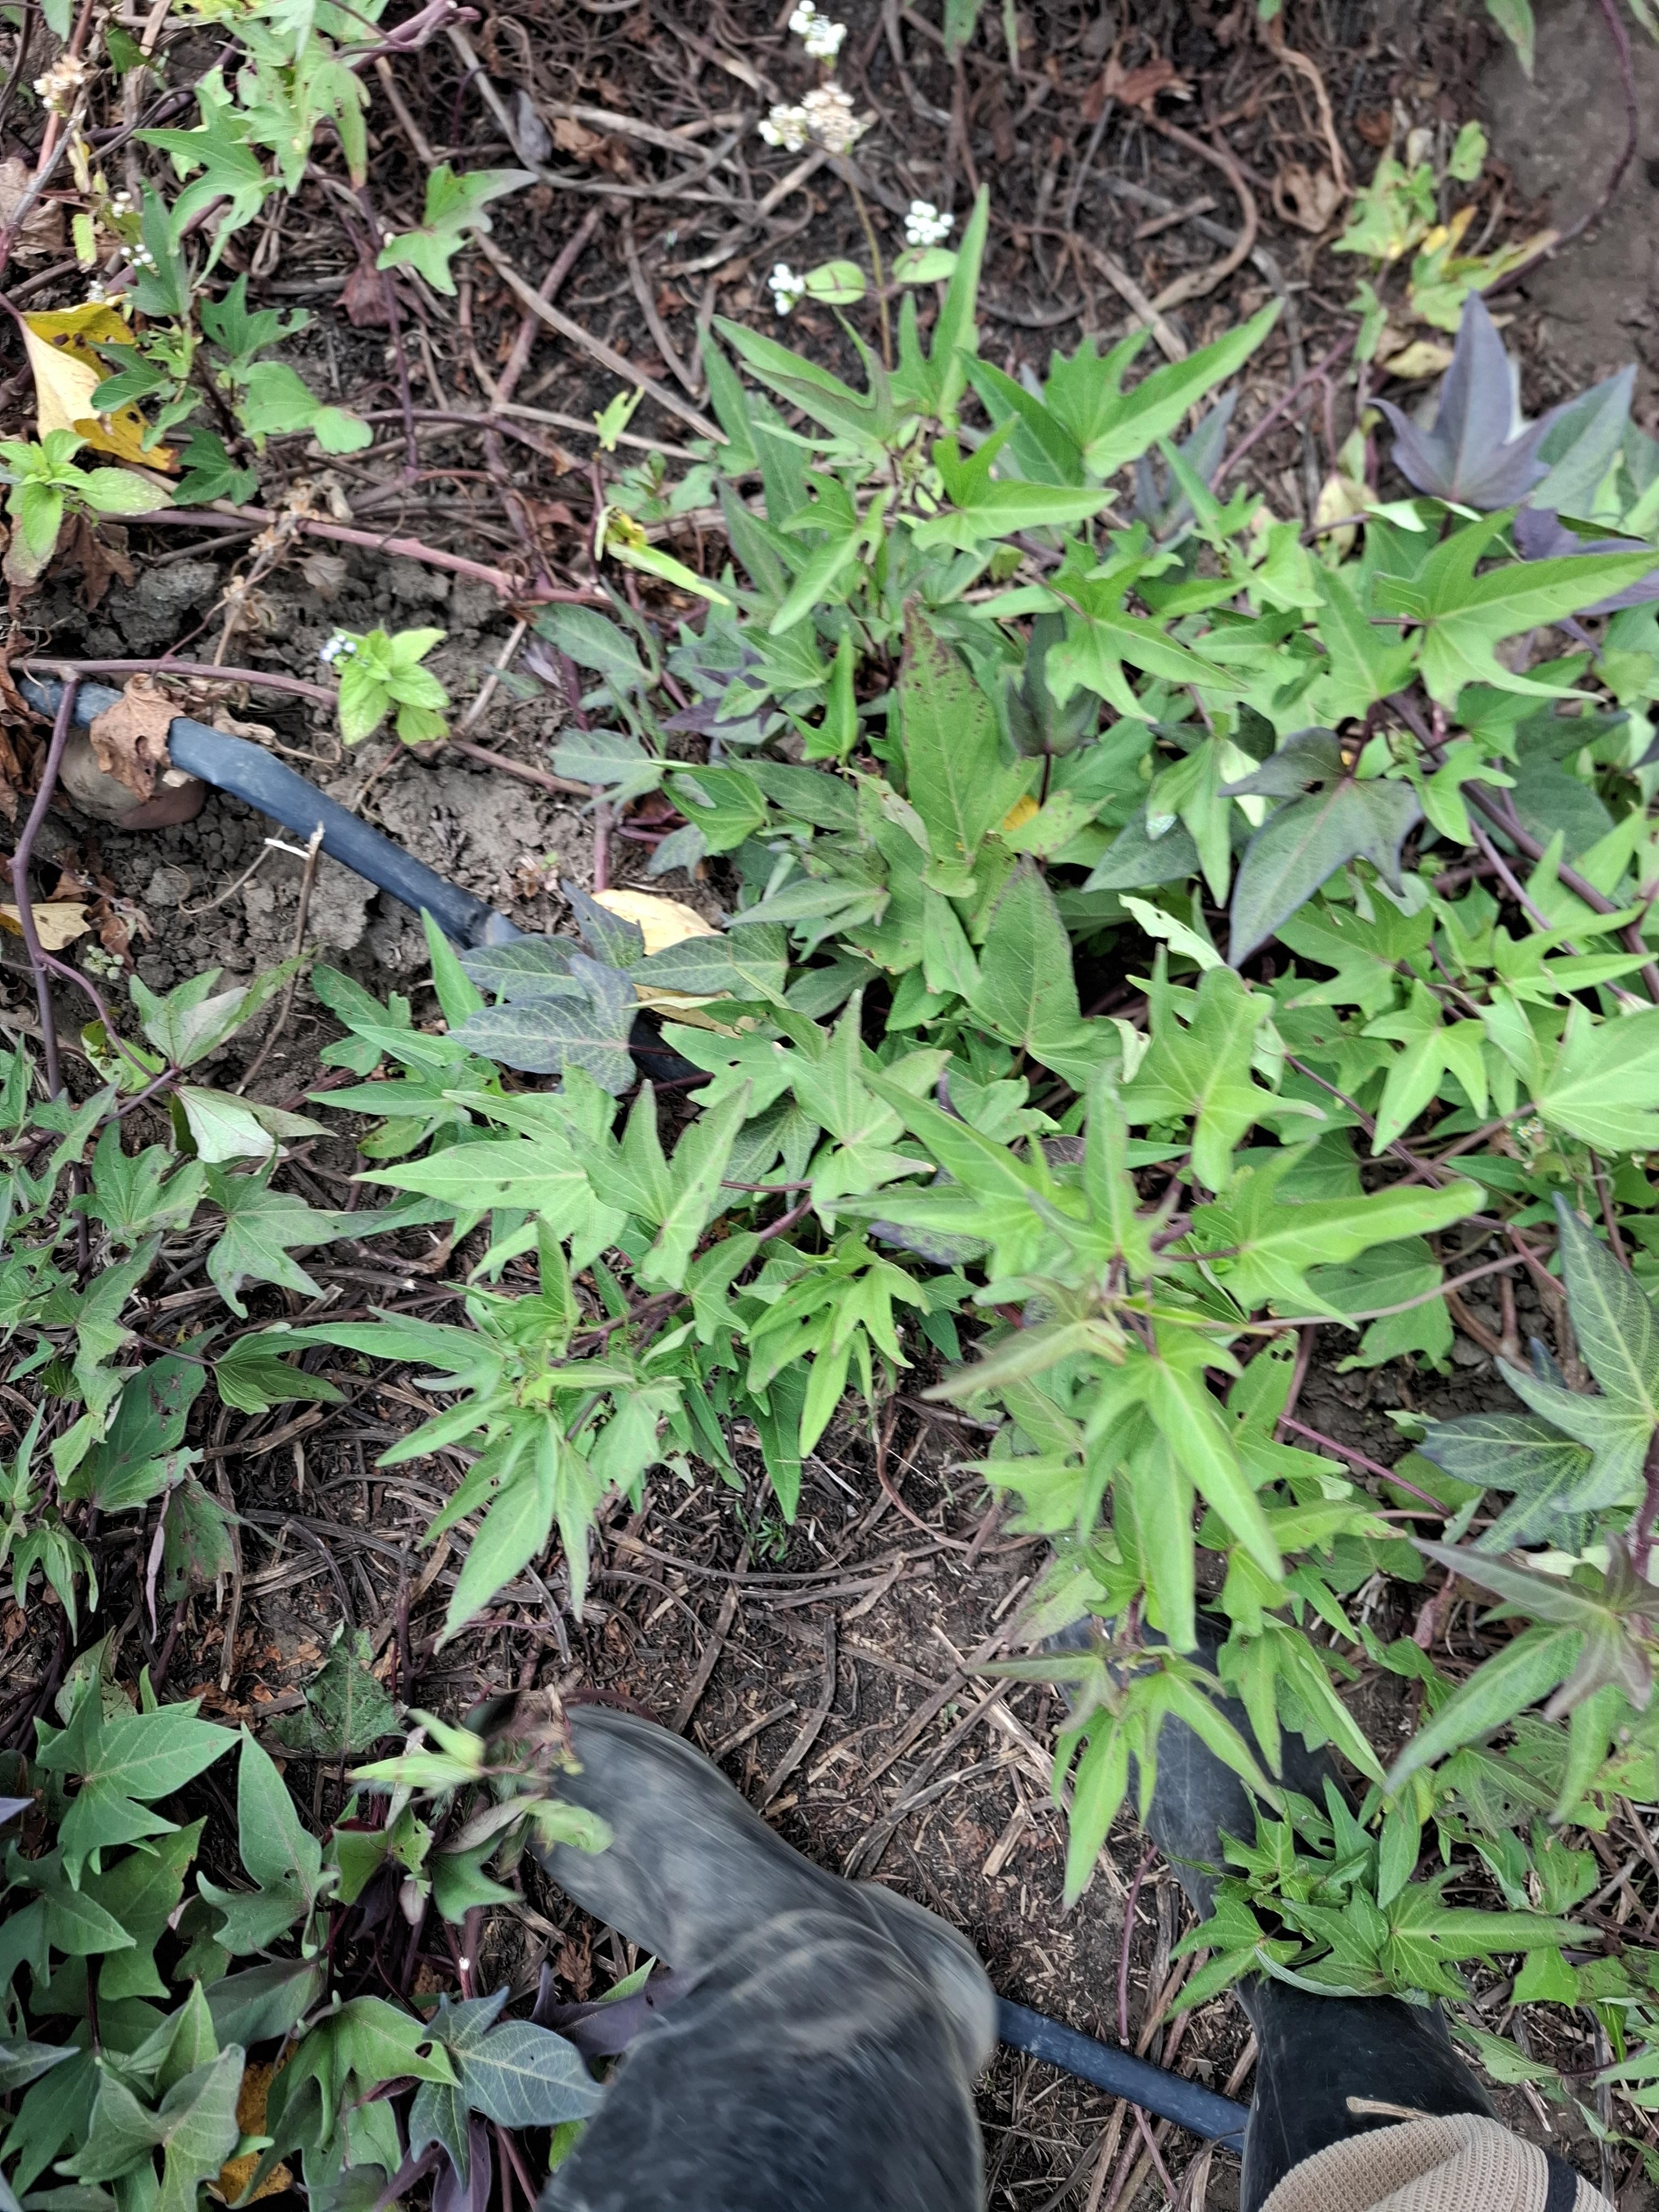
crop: sweet potato
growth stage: flowering
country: Tanzania
